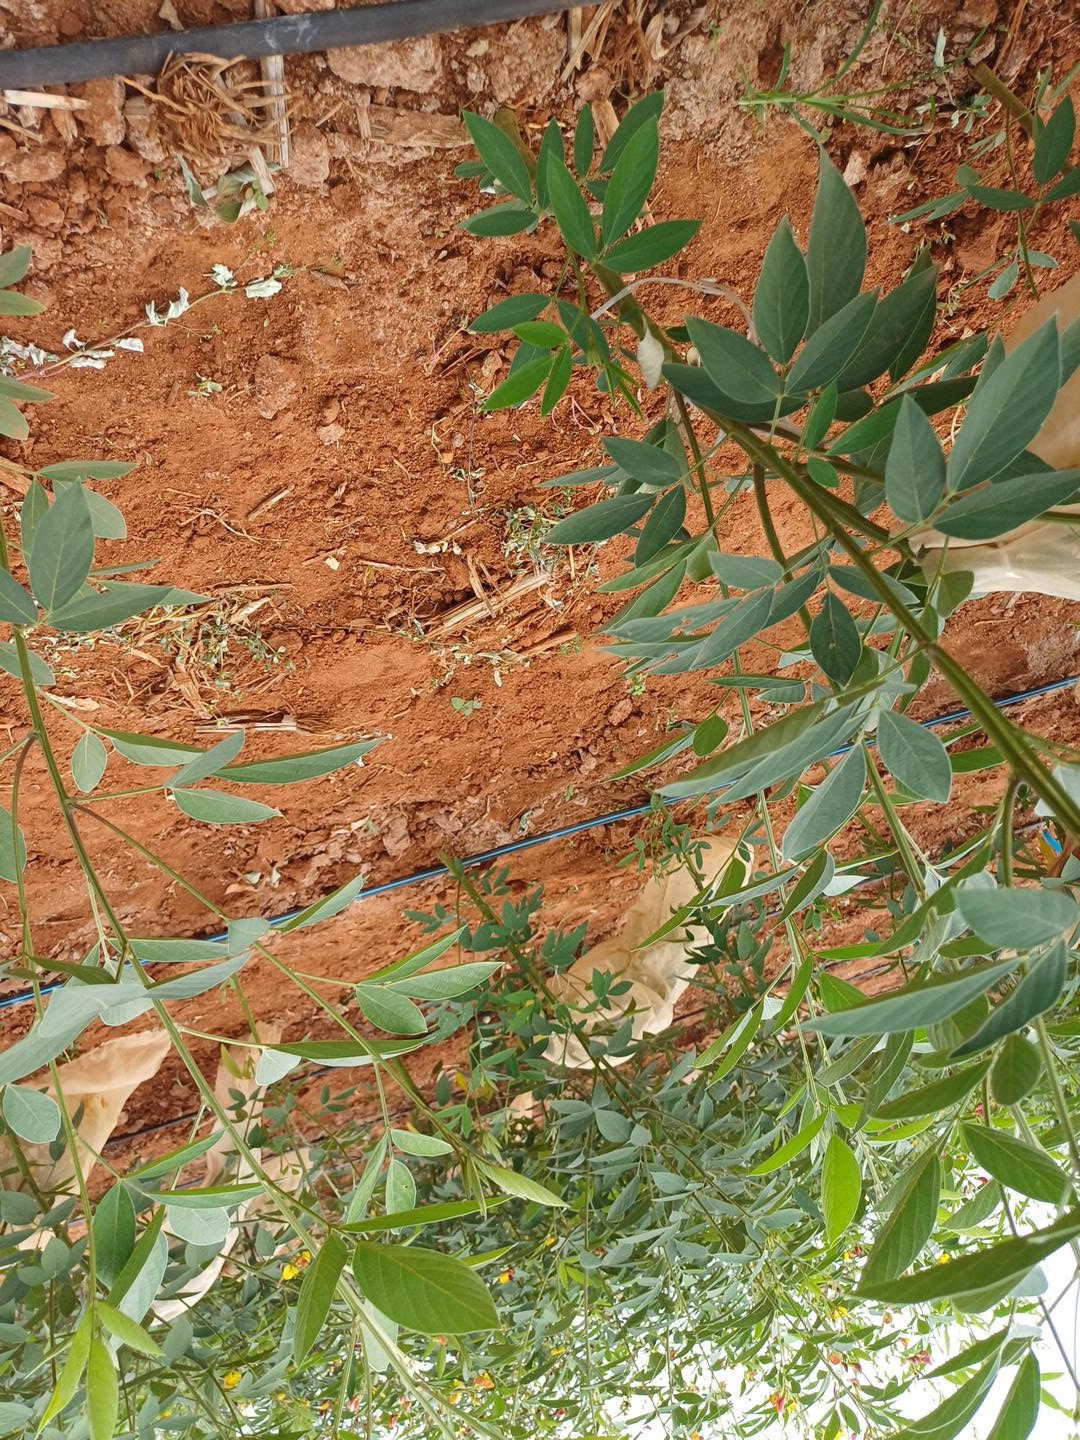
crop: pigeonpea
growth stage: flowering
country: Kenya
